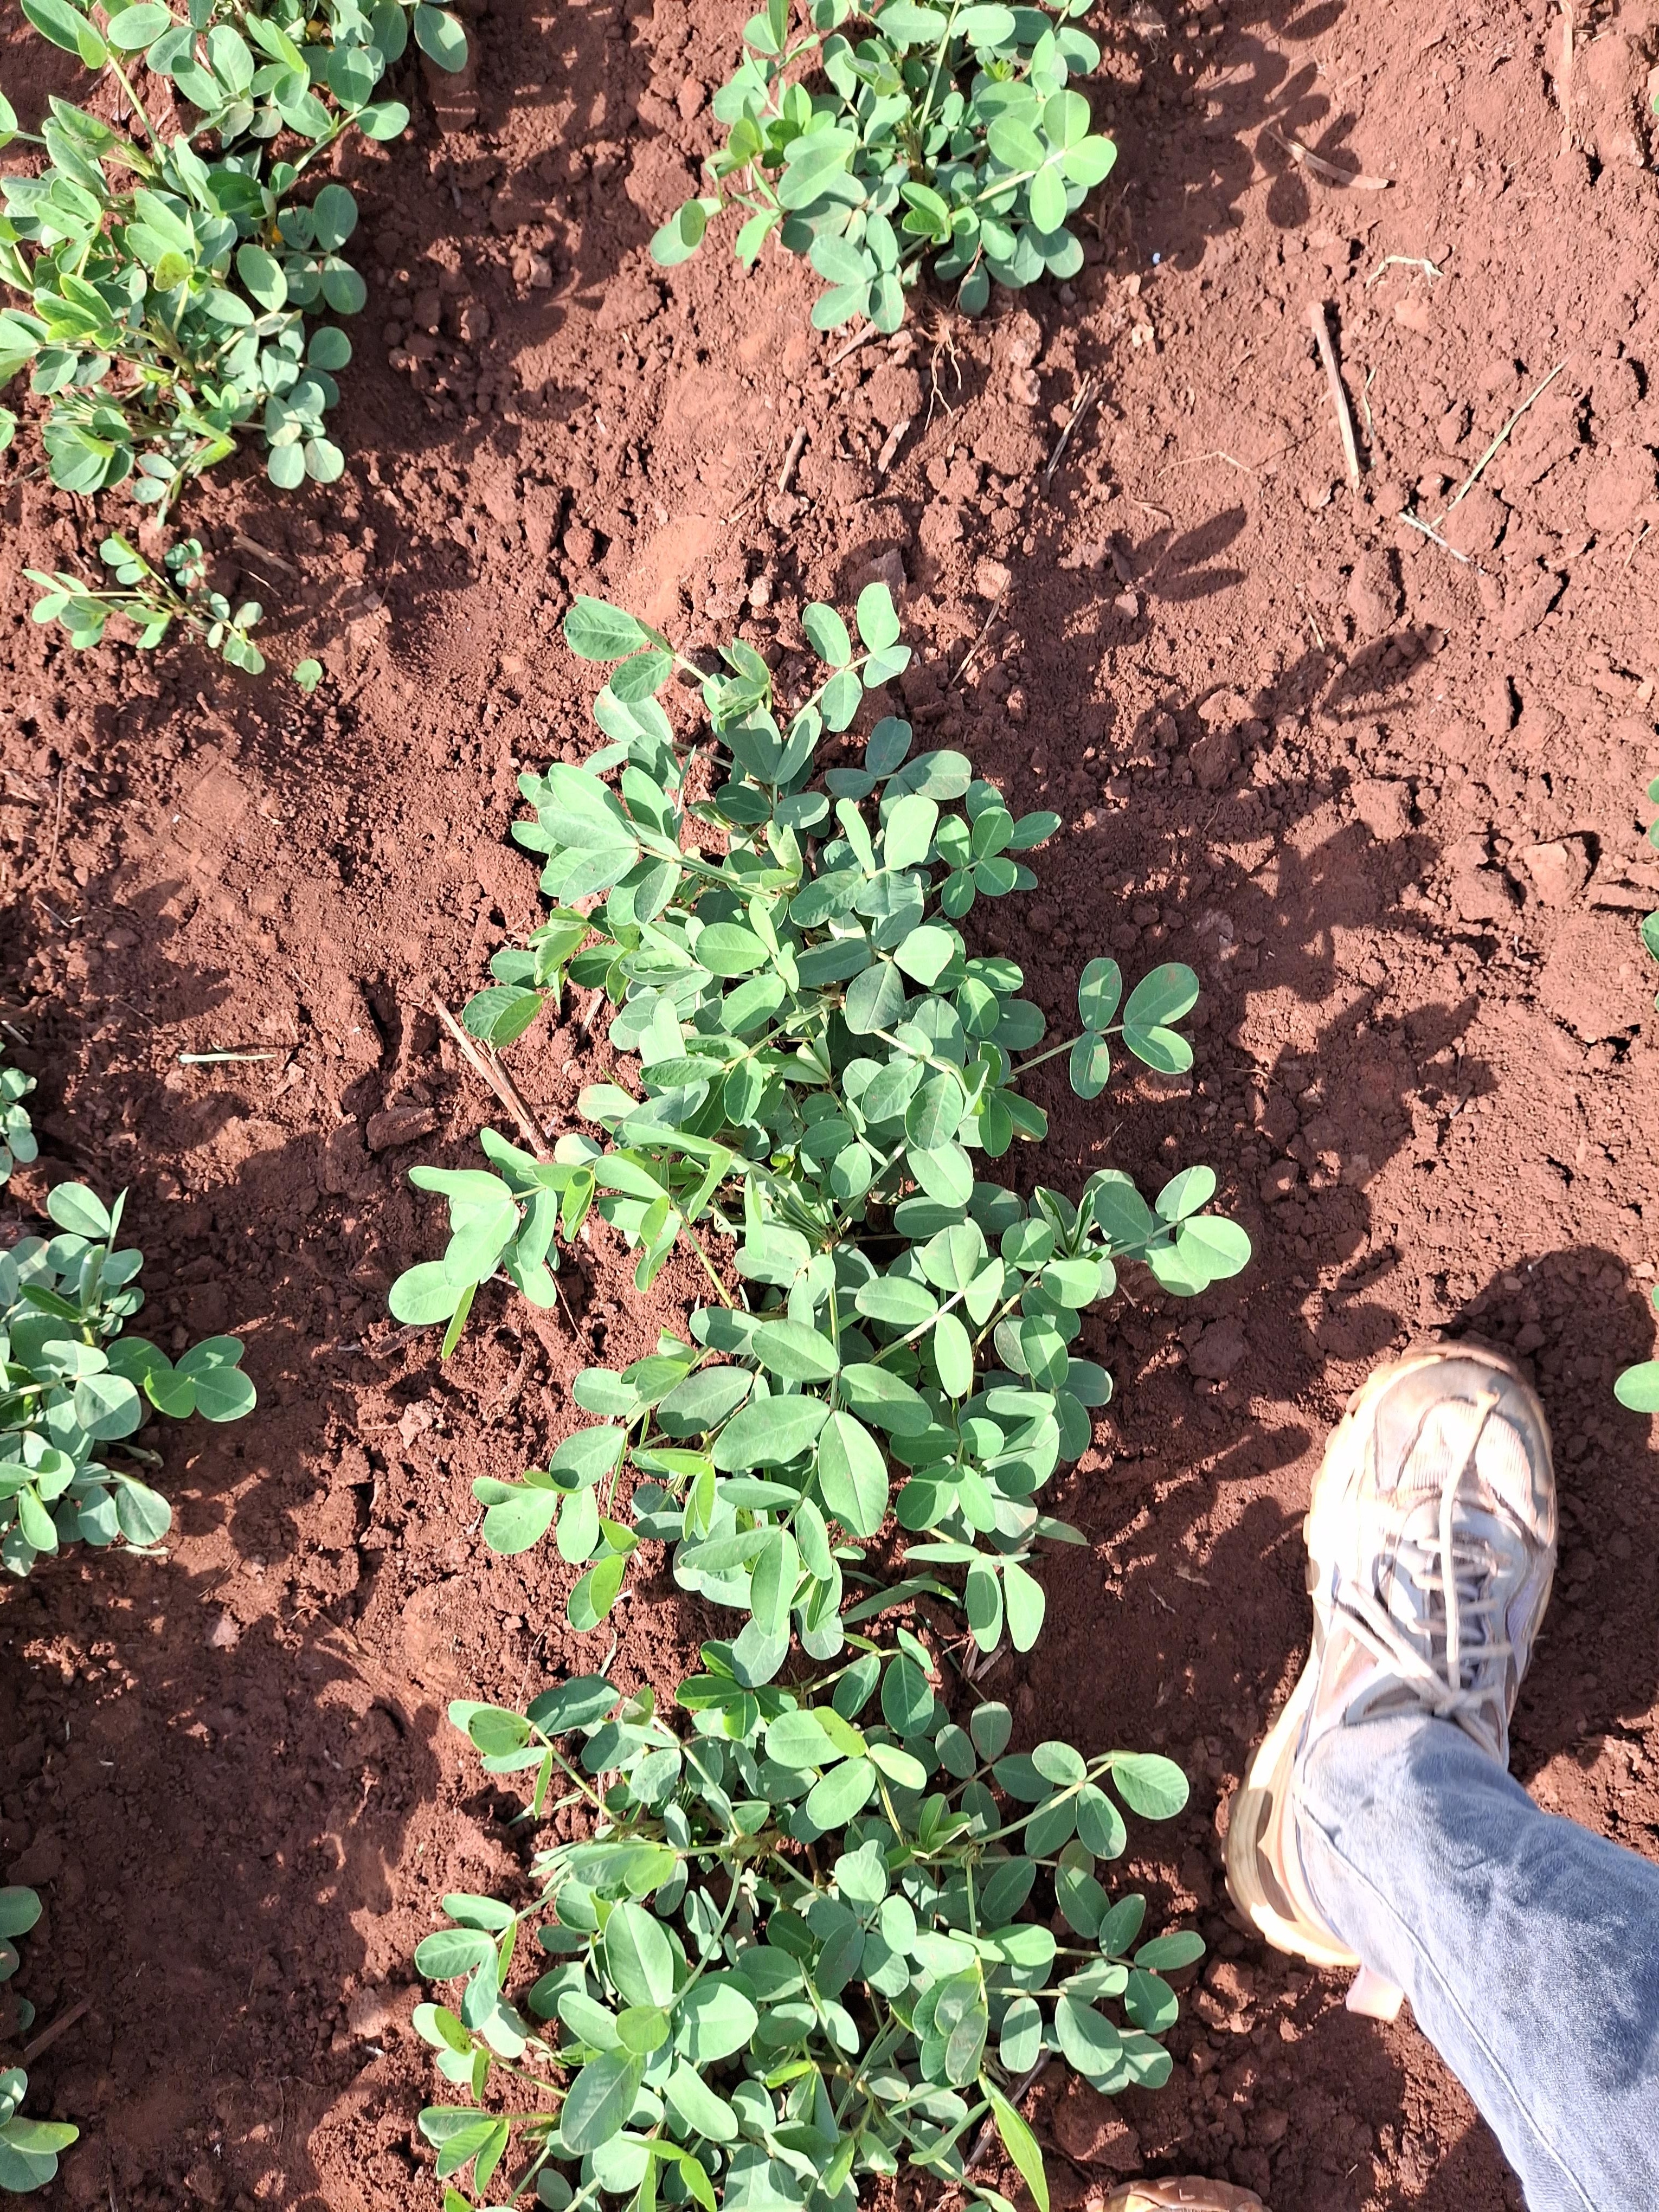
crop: groundnut
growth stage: vegetative
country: Kenya
